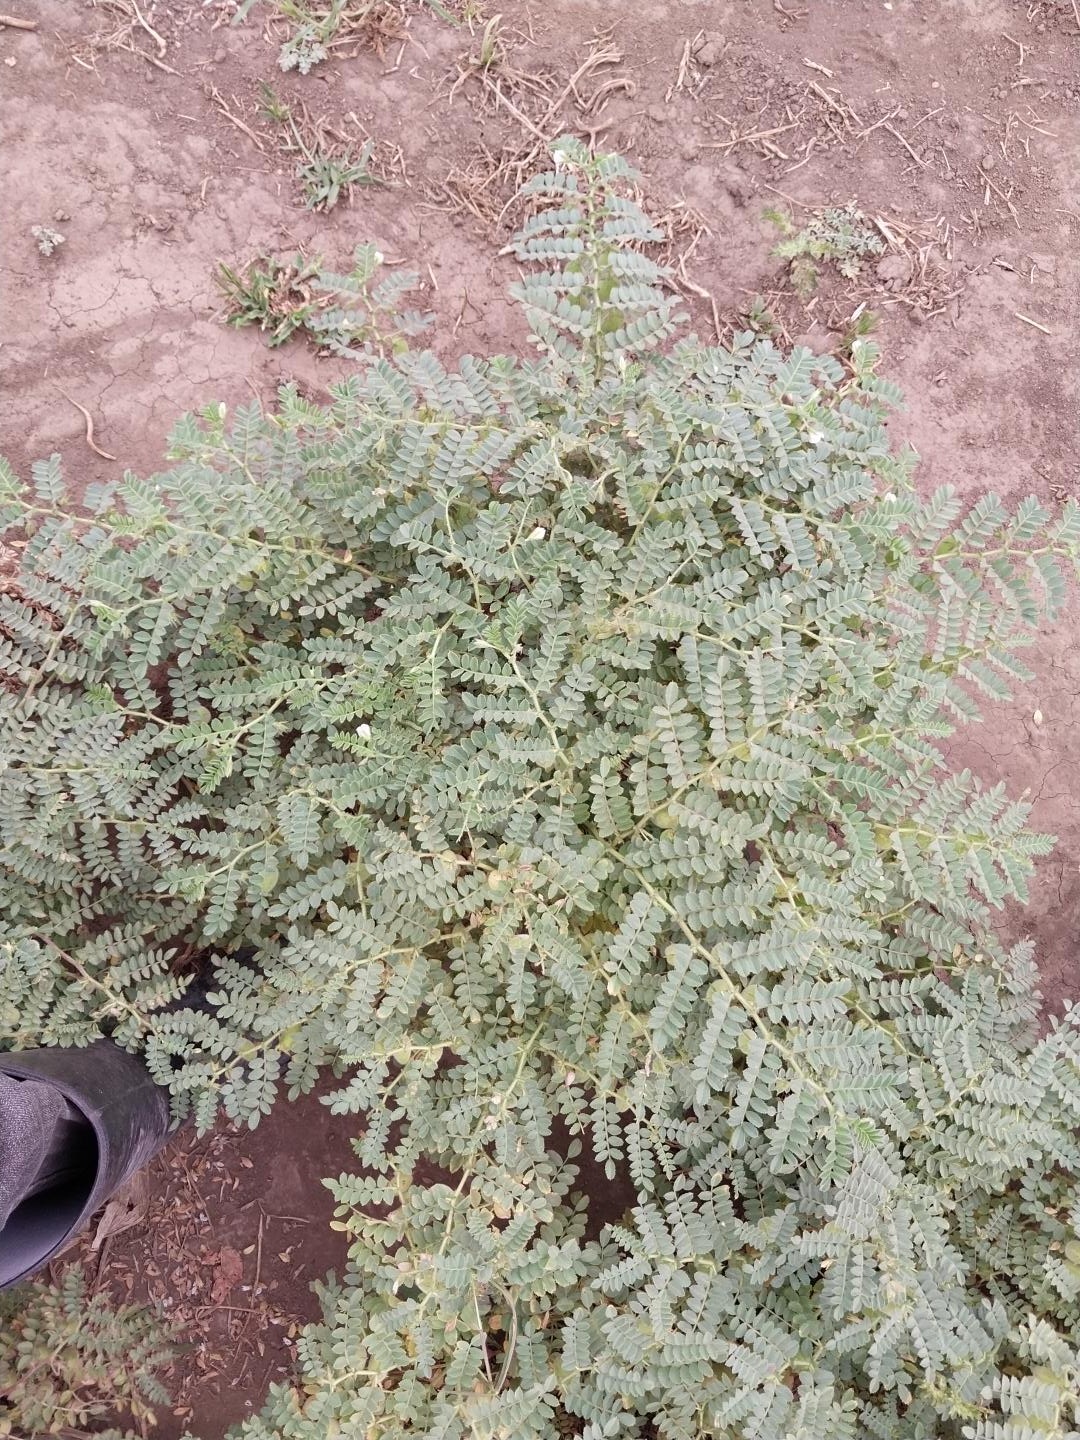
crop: chickpea
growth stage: development pod
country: Tanzania
